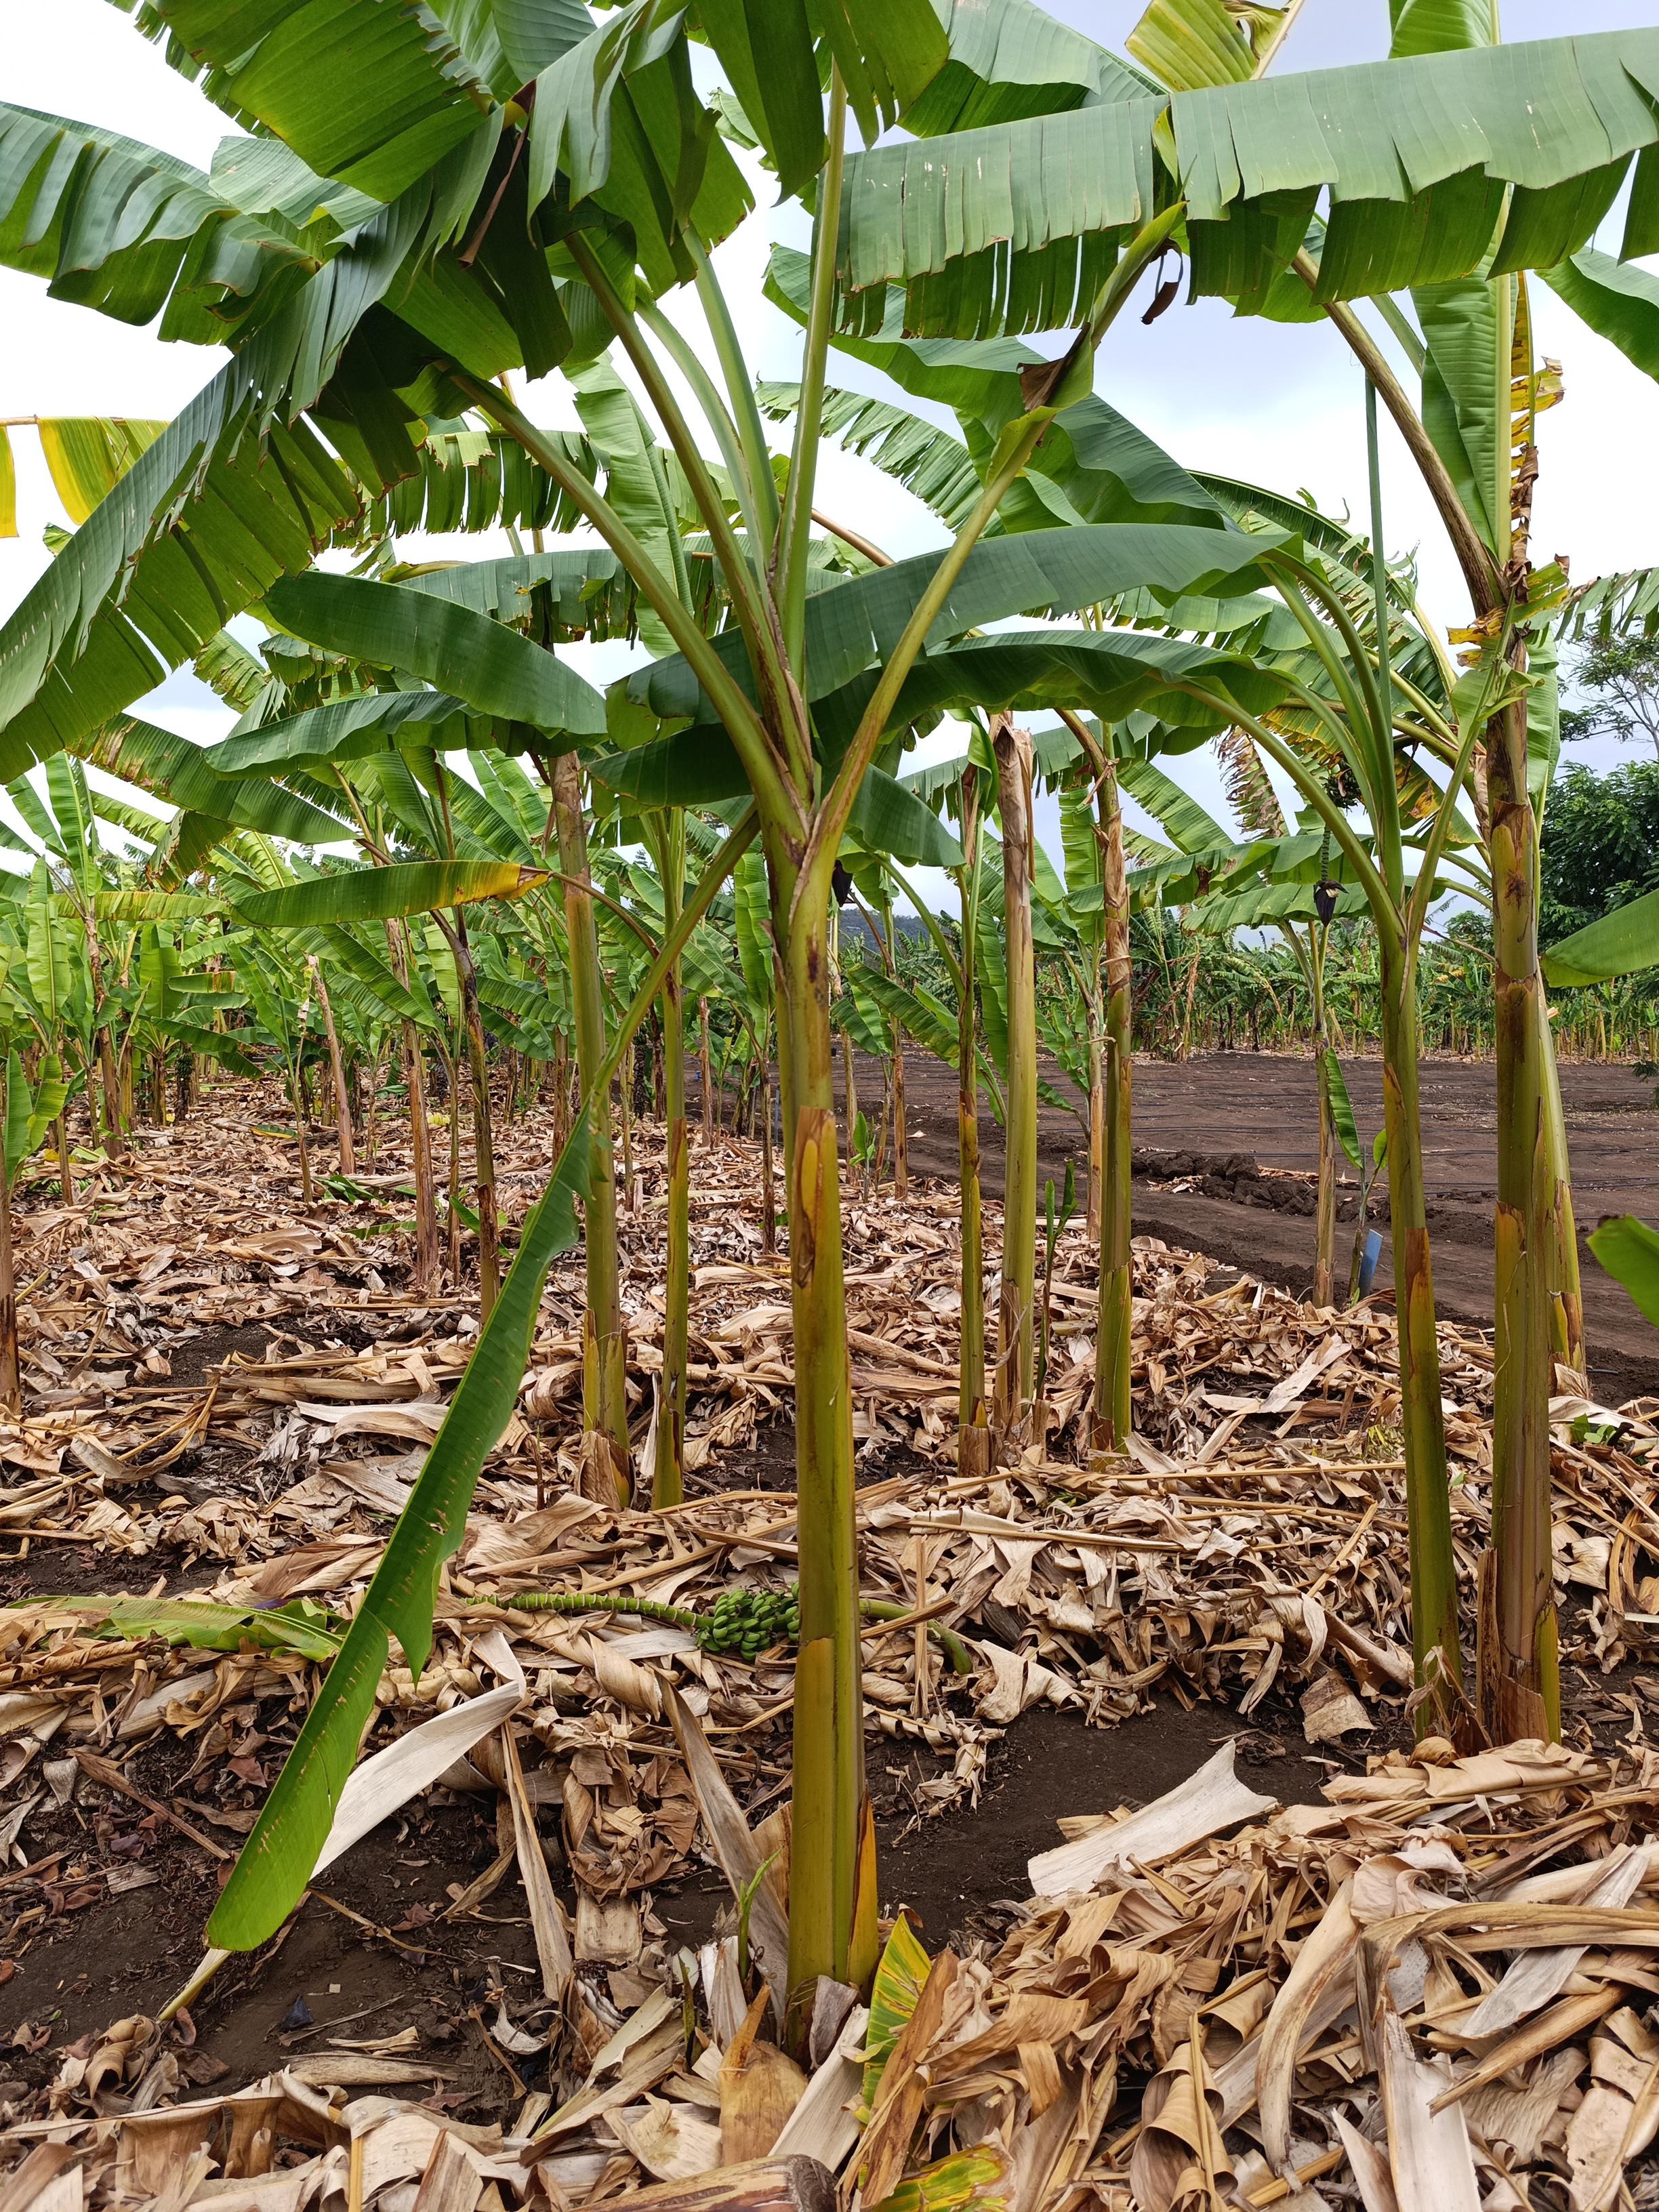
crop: banana
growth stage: vegetative
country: Tanzania
